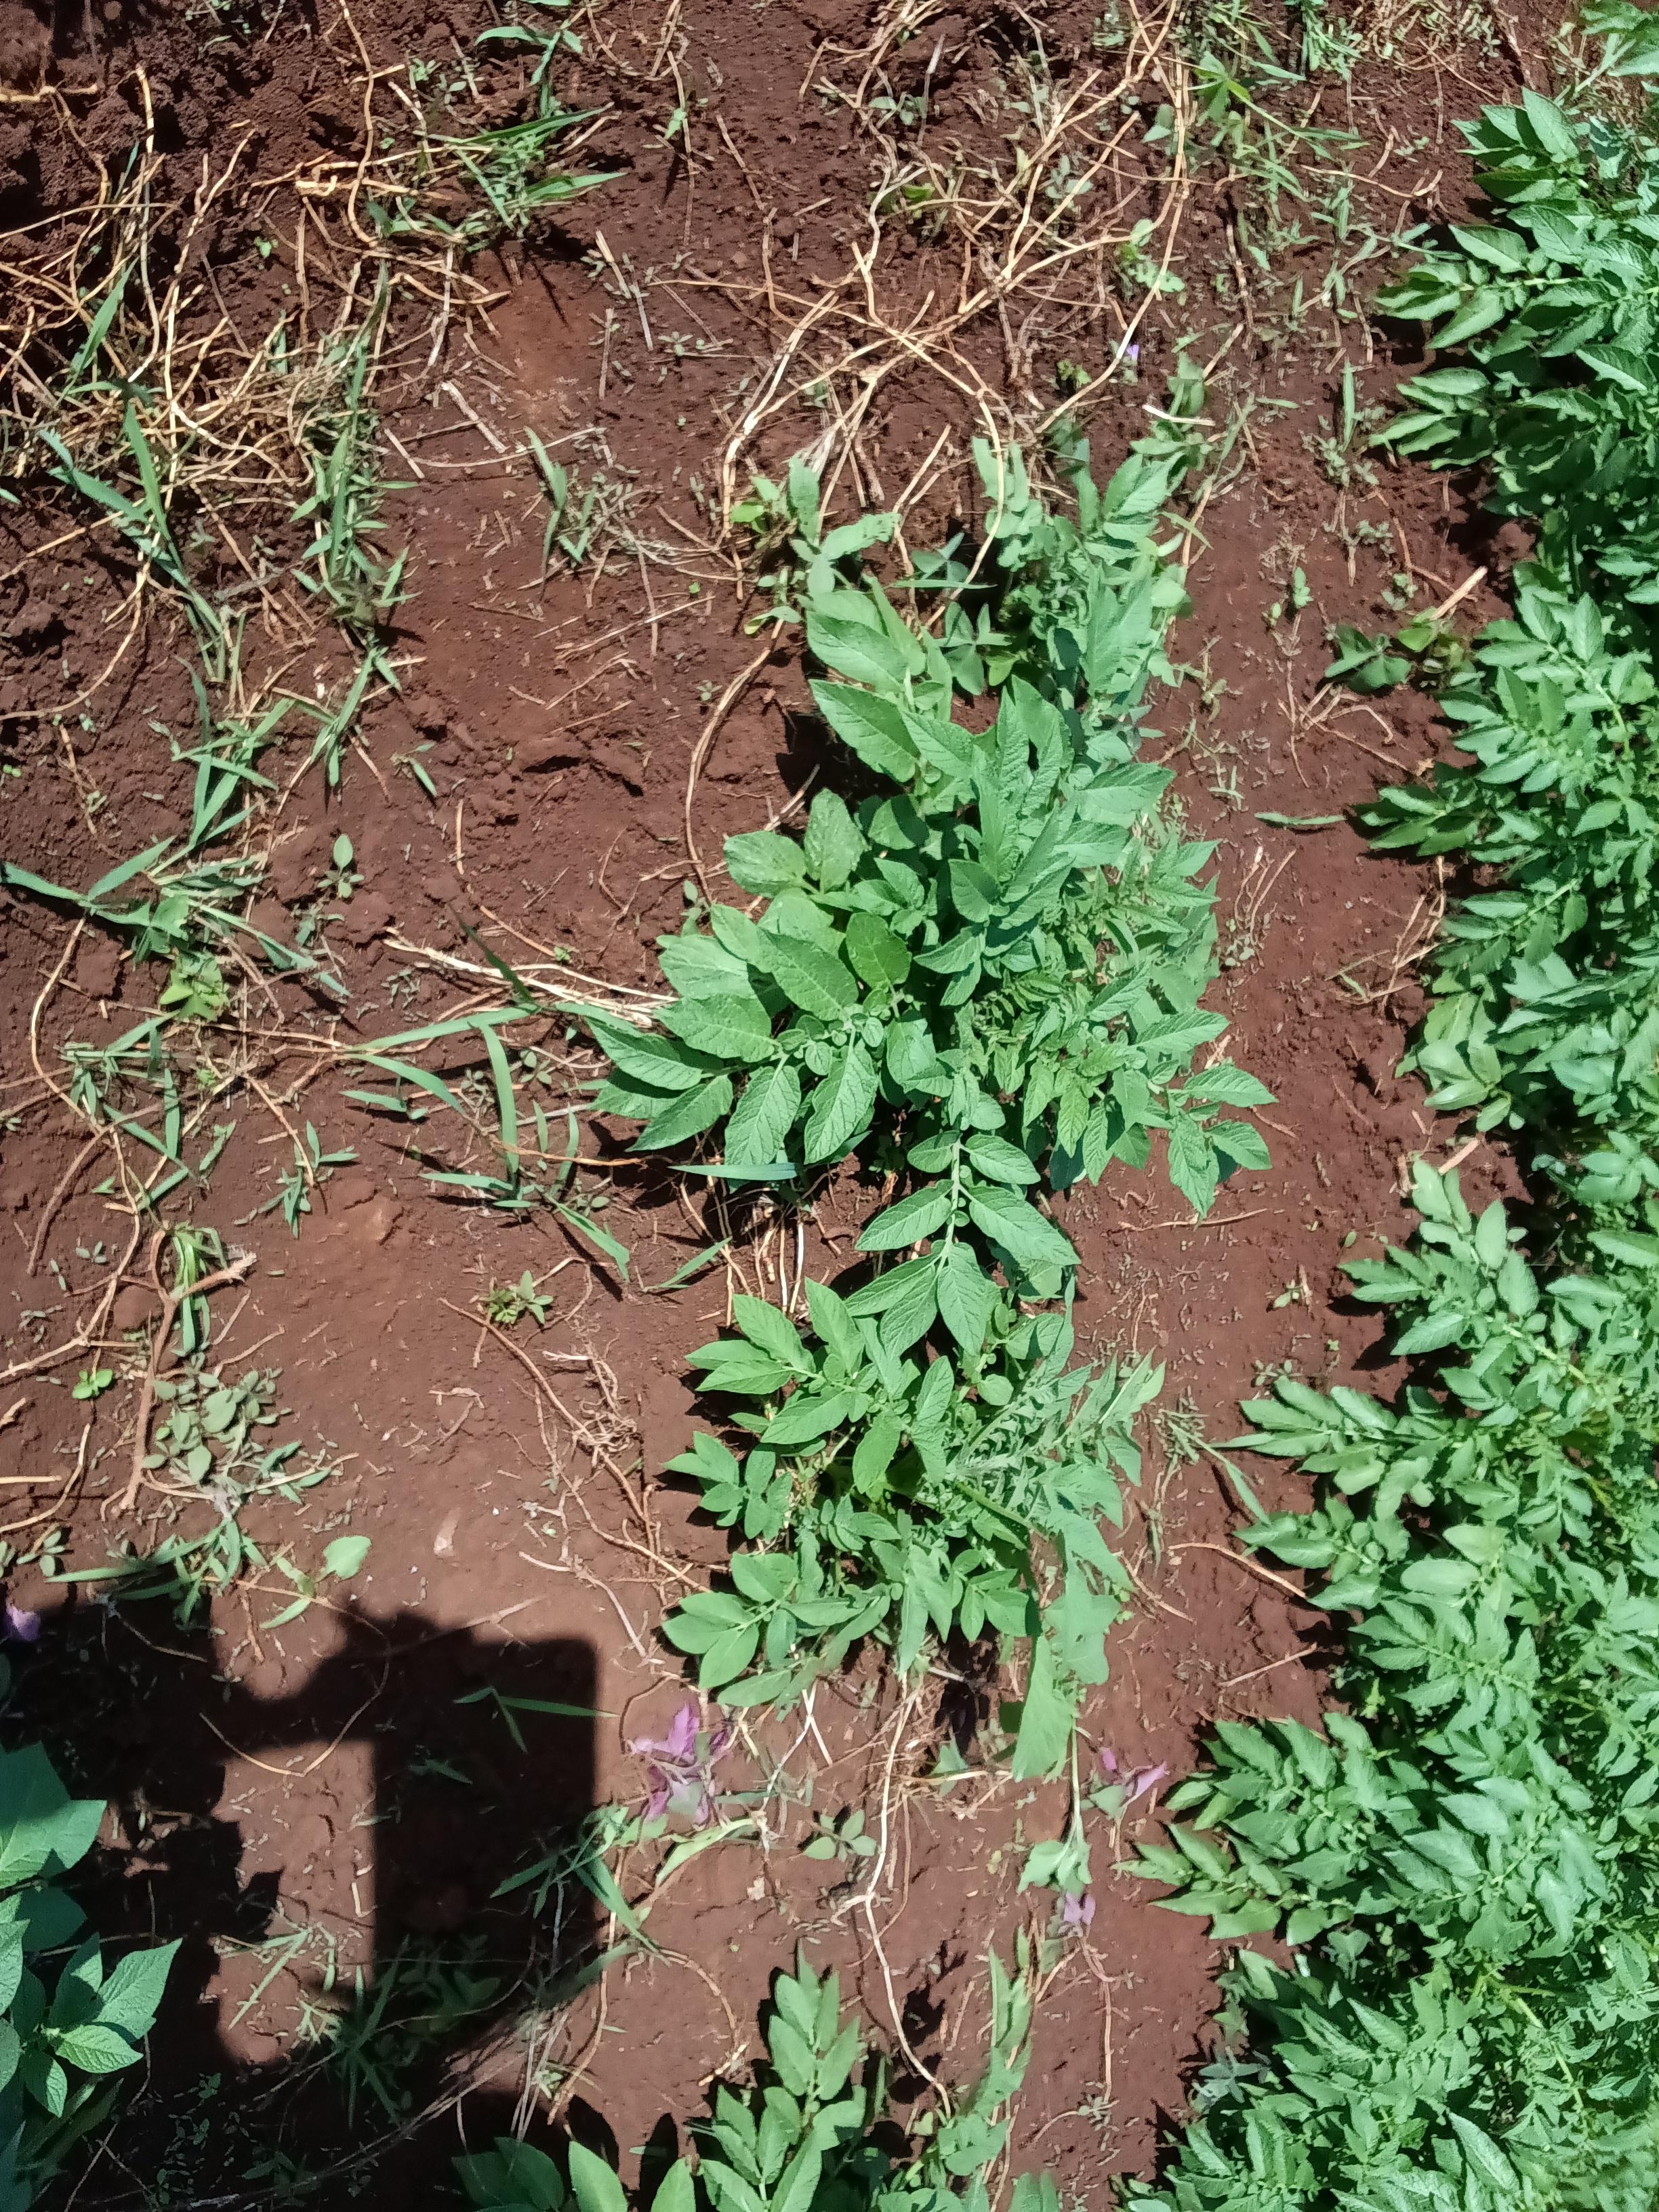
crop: potato
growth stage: vegetative
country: Kenya
